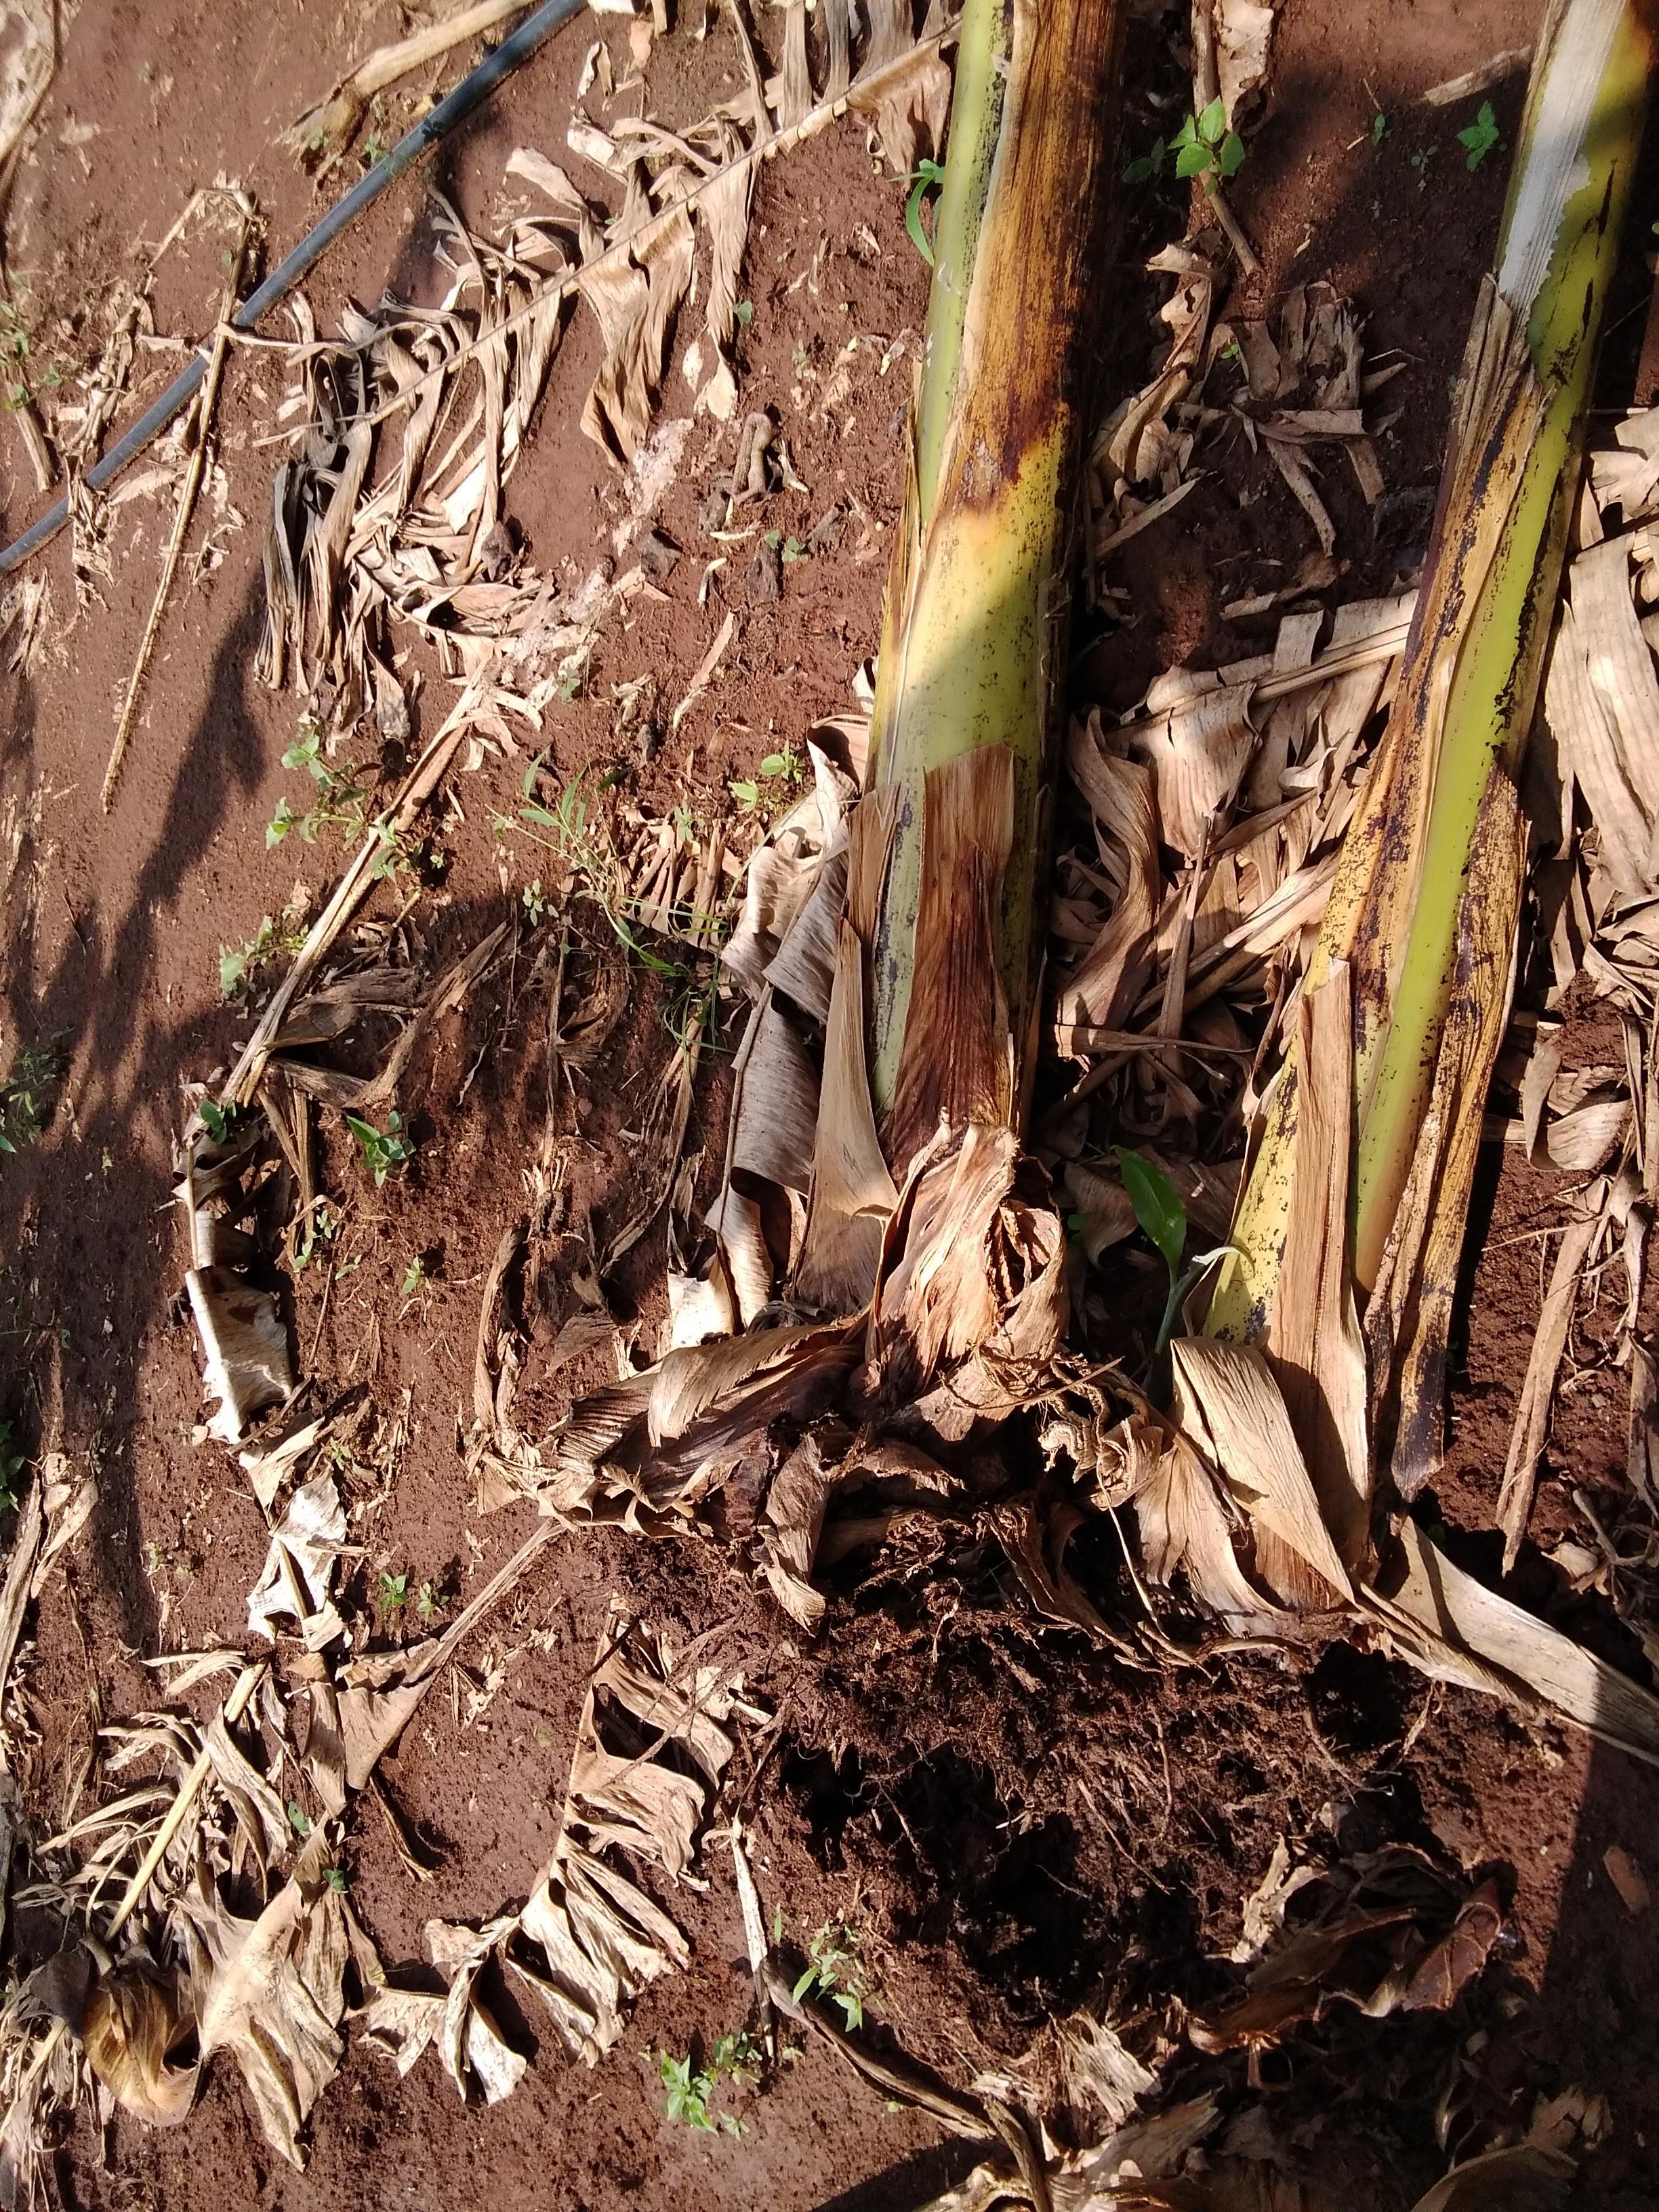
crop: banana
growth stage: flowering
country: Tanzania
